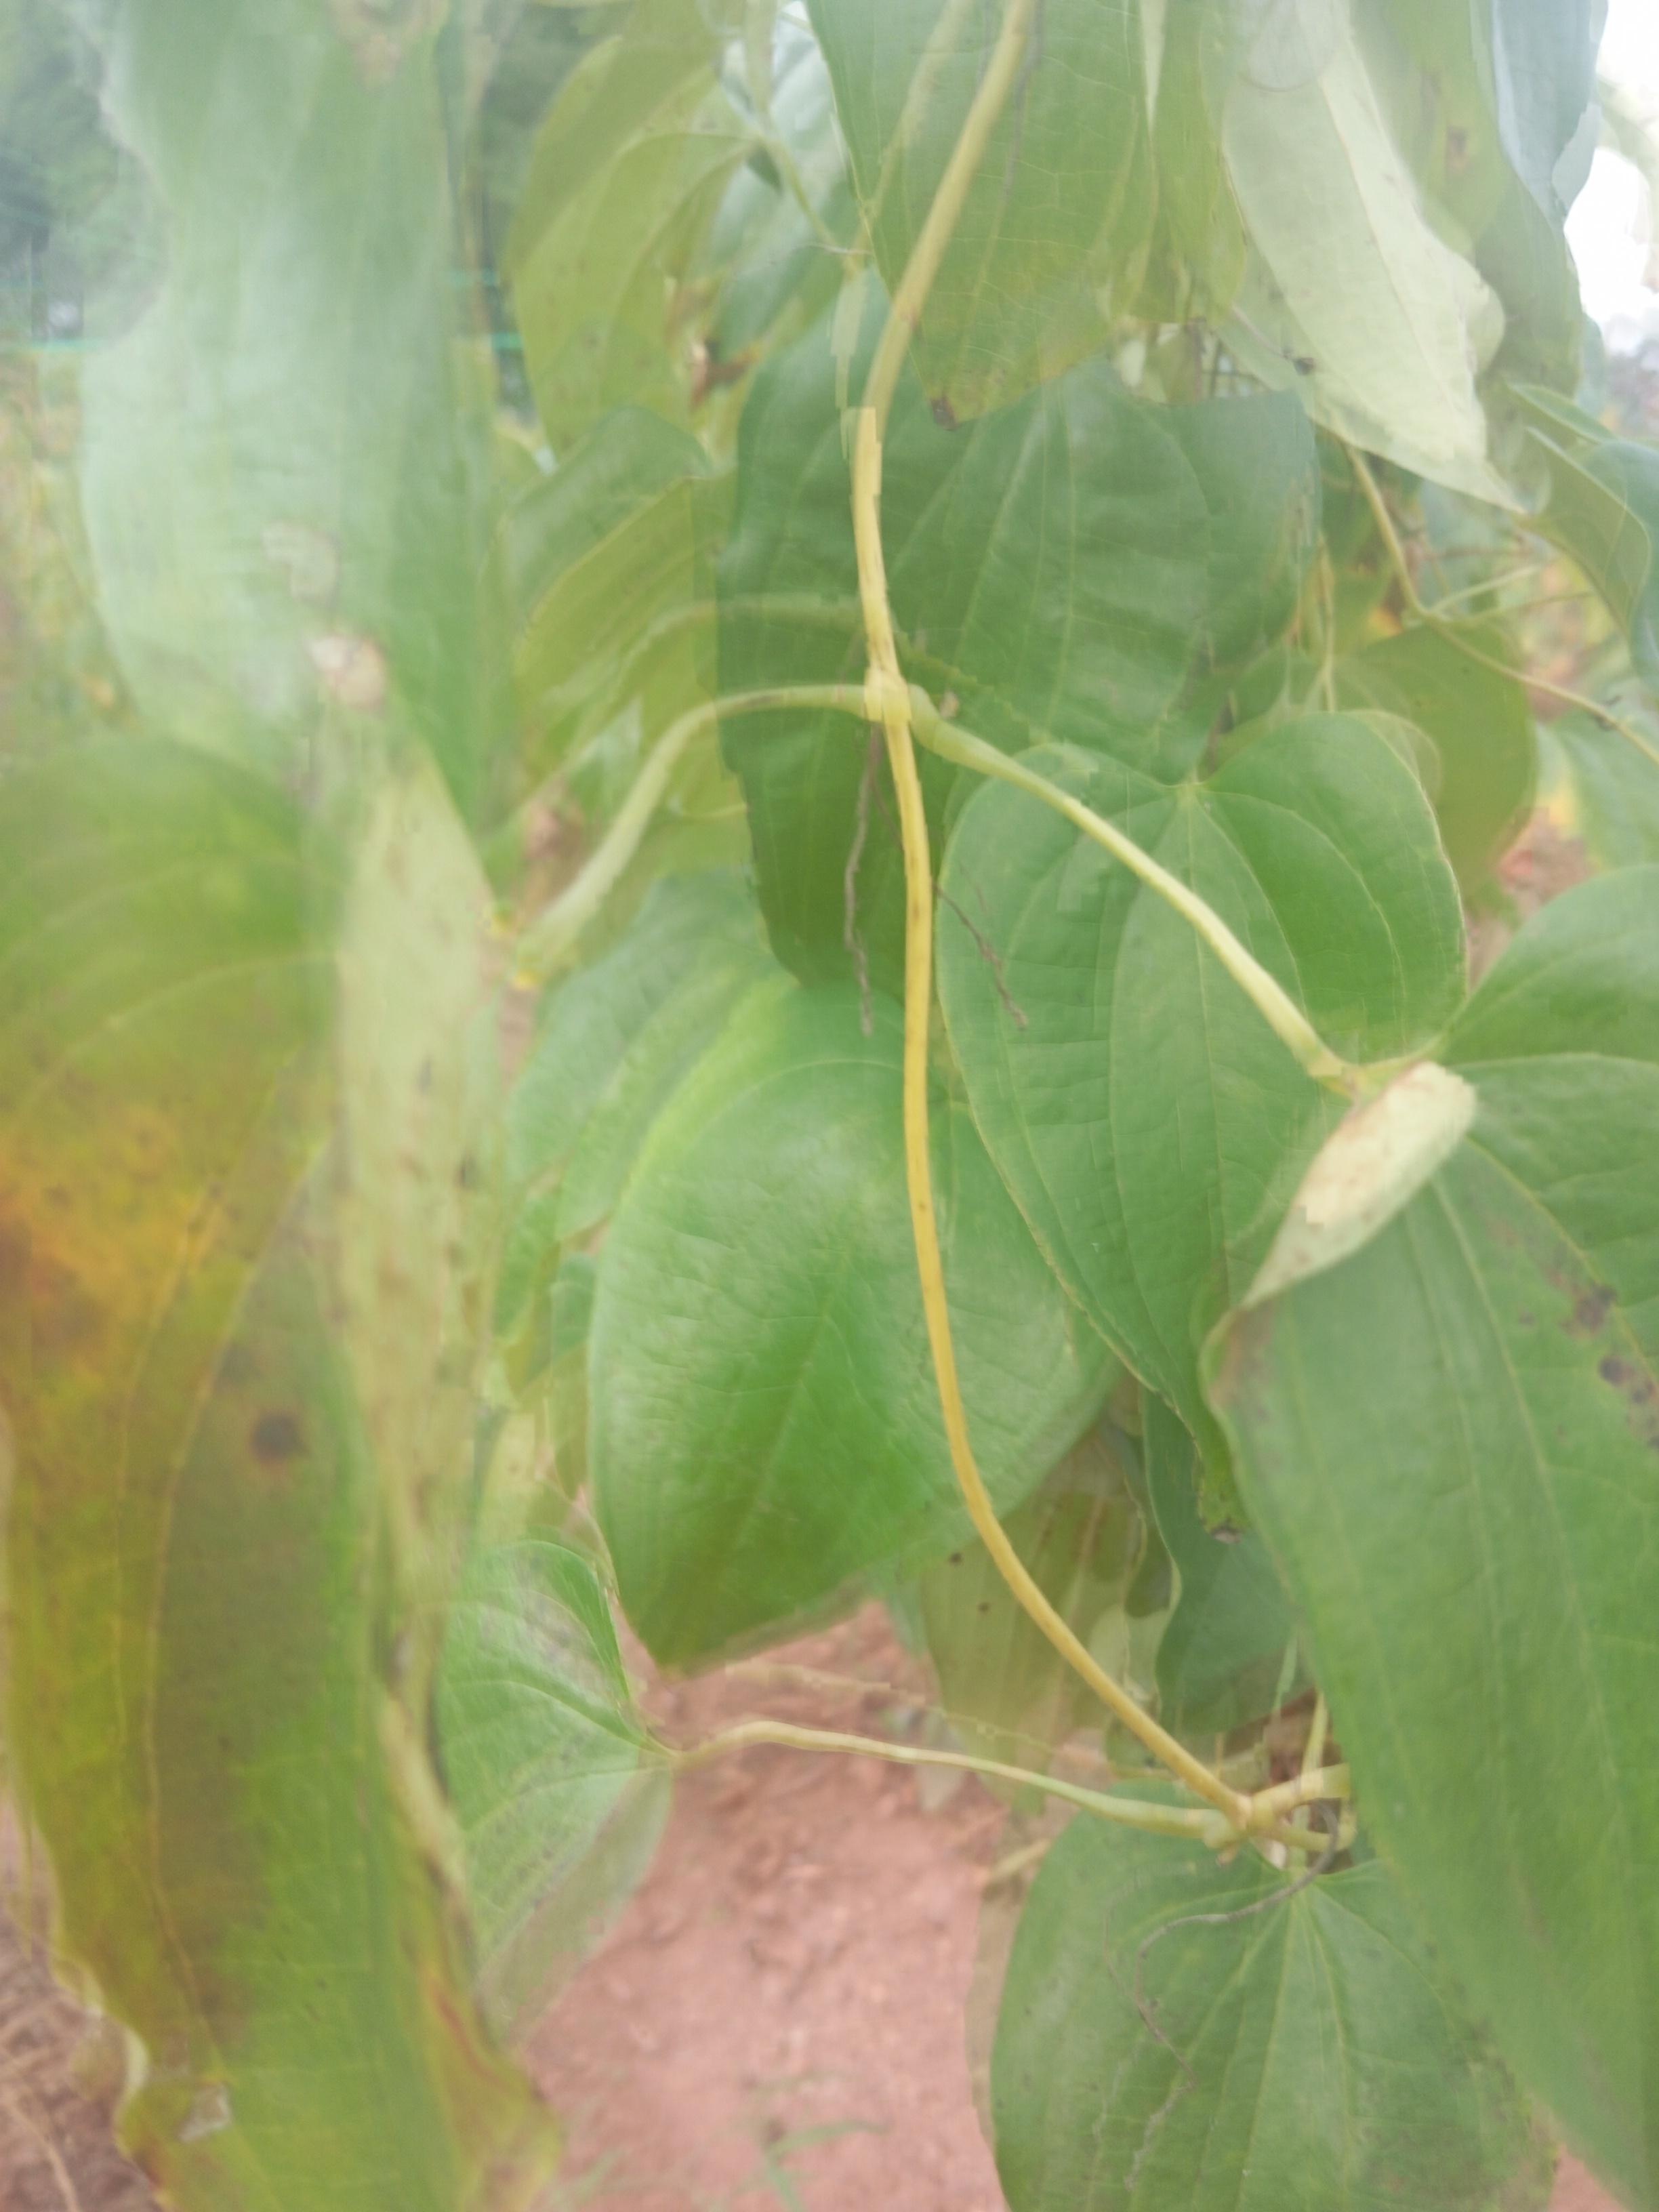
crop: yam
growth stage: maturity
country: Nigeria
